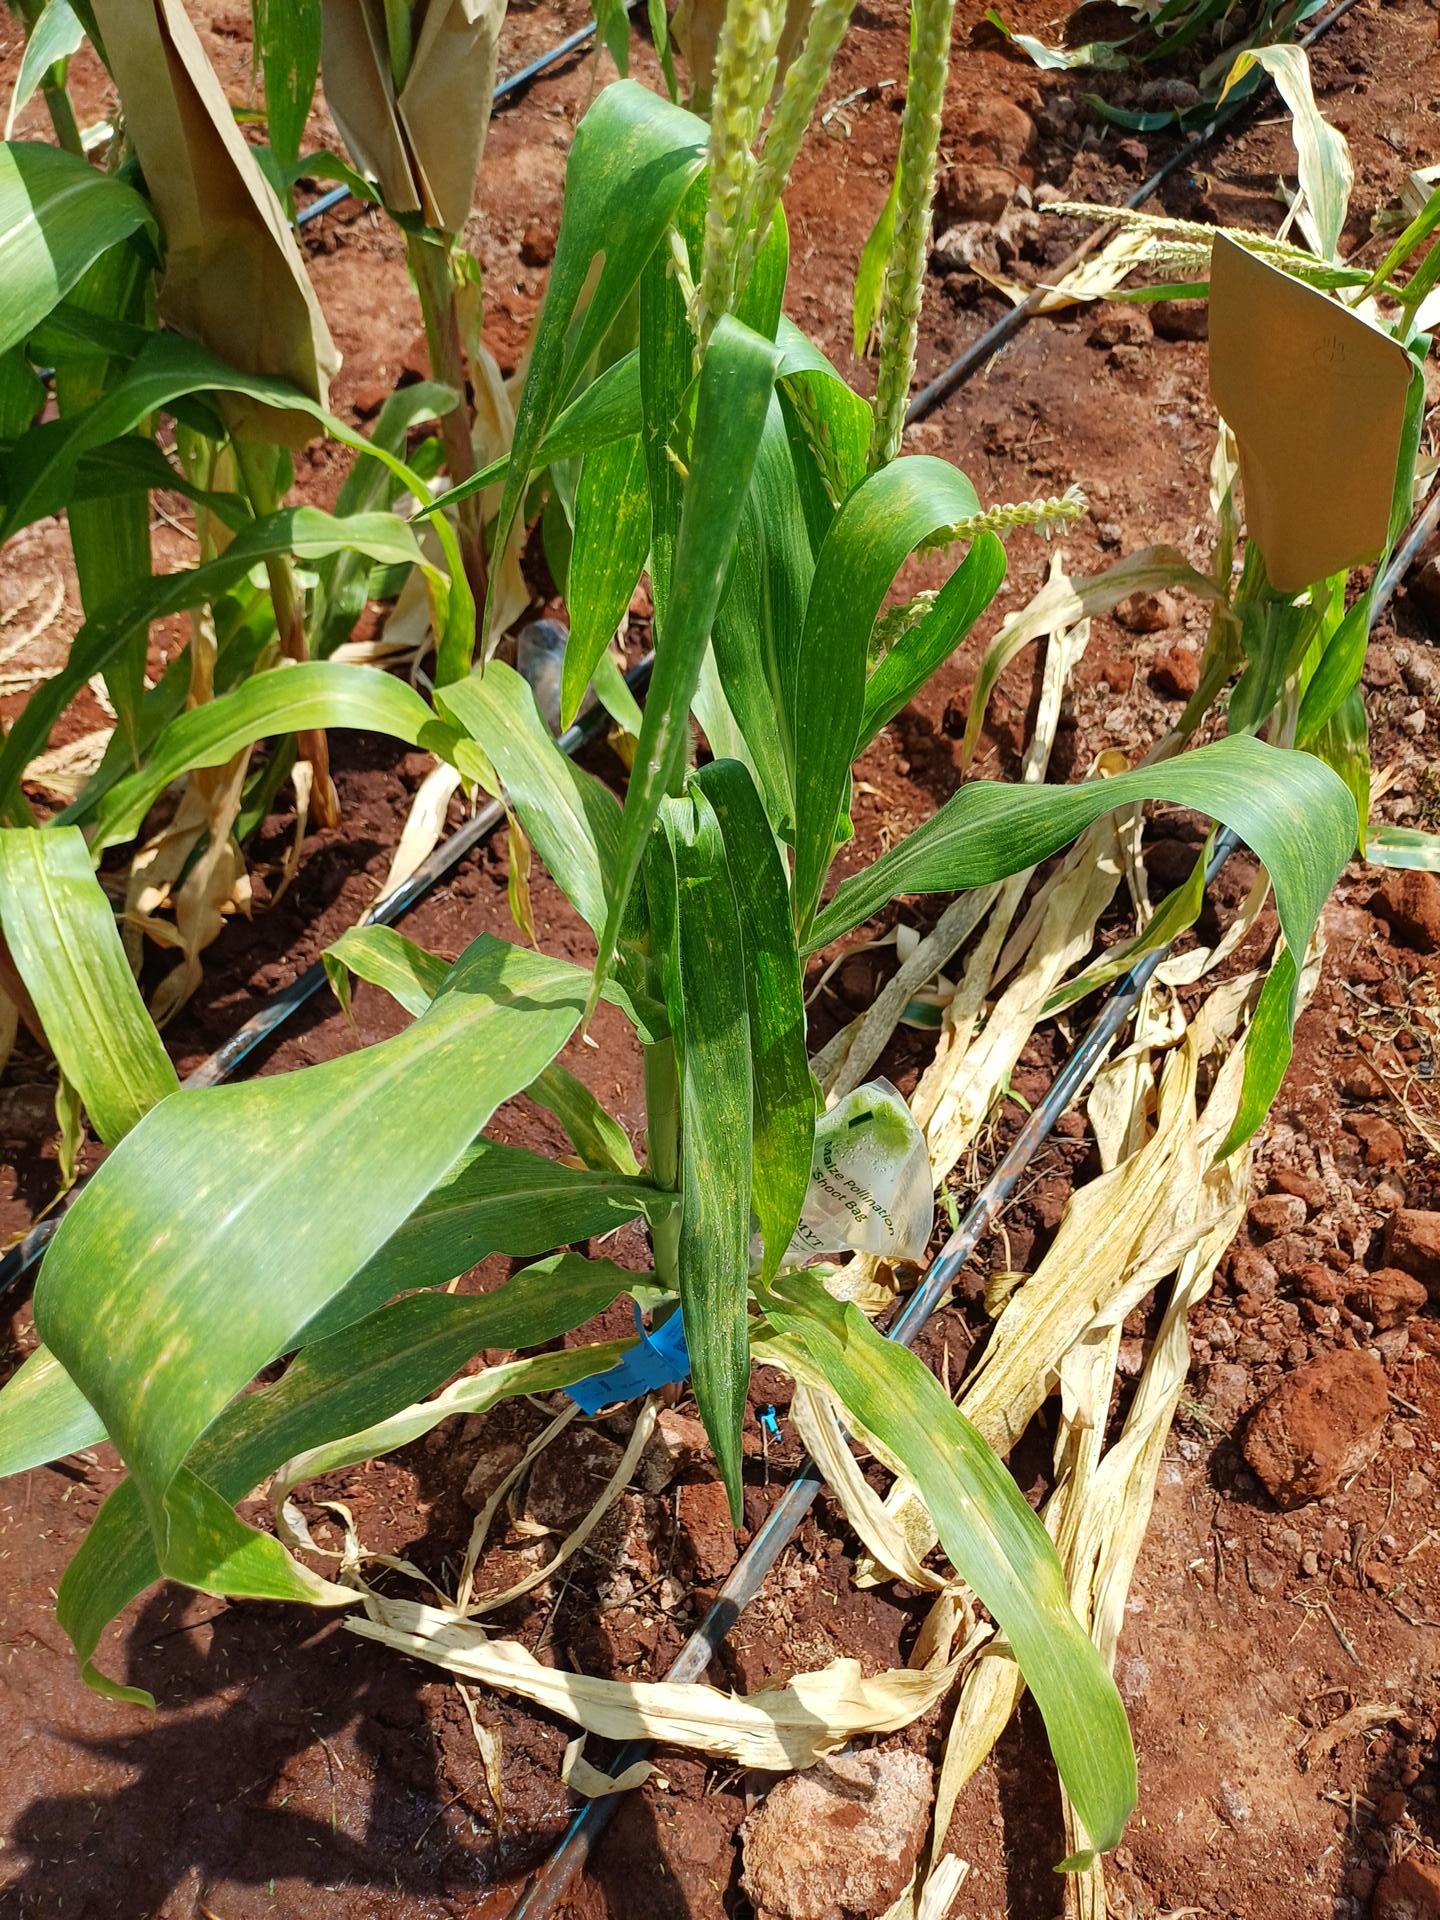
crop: maize
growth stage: flowering
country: Kenya
